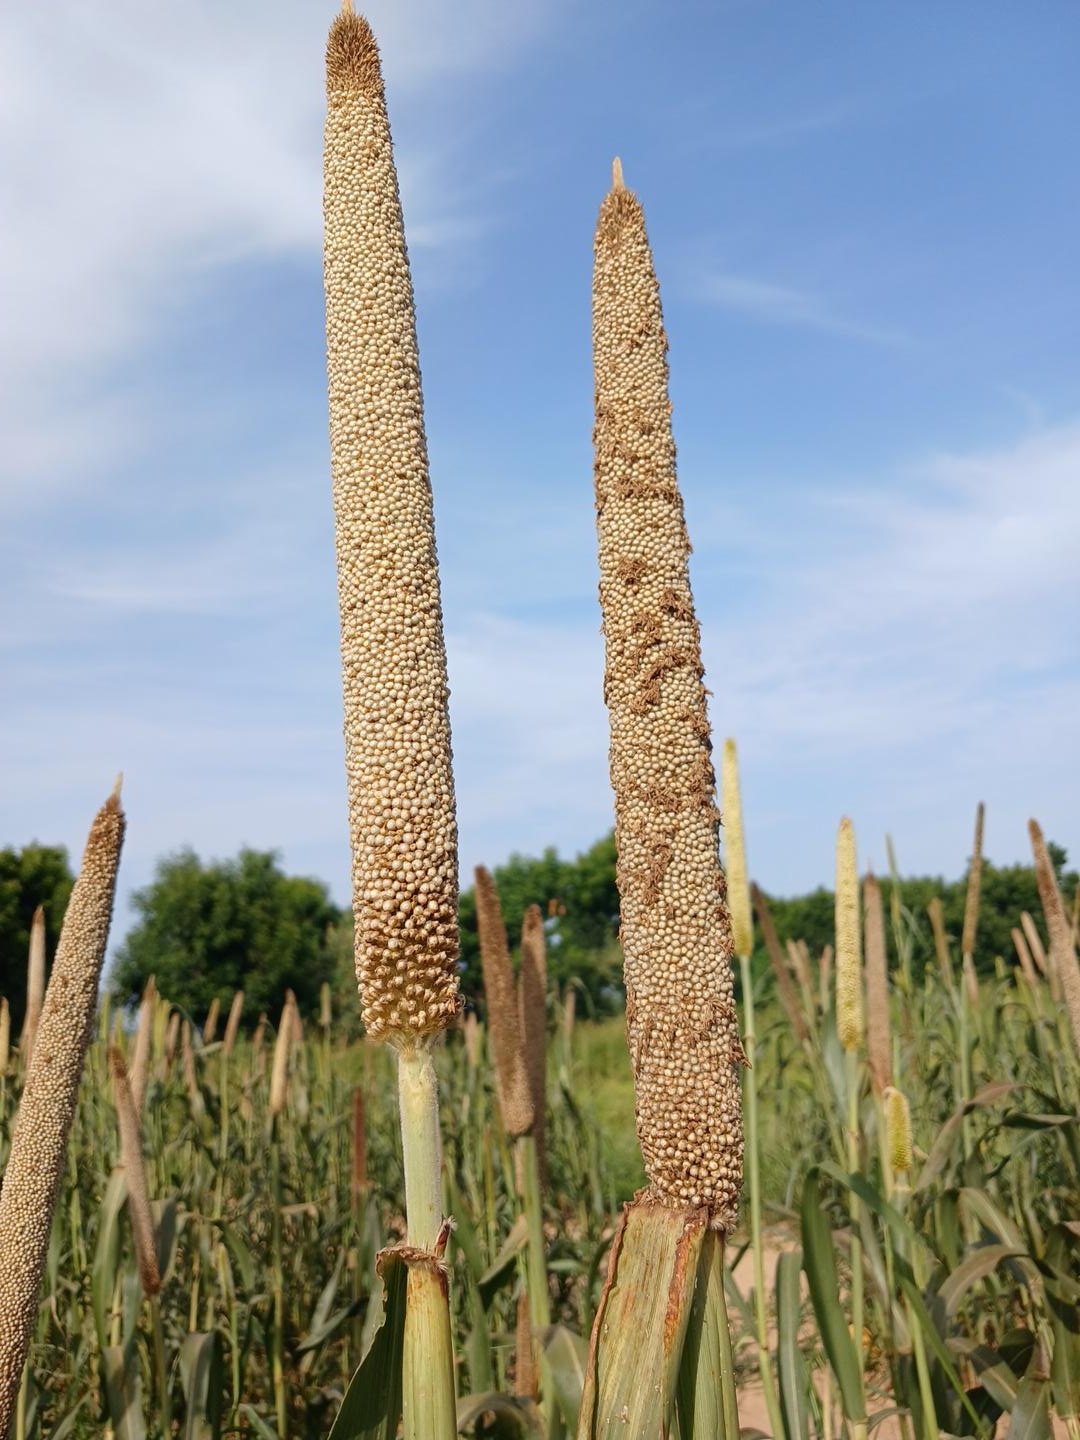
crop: pearl millet
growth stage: maturity
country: Senegal
